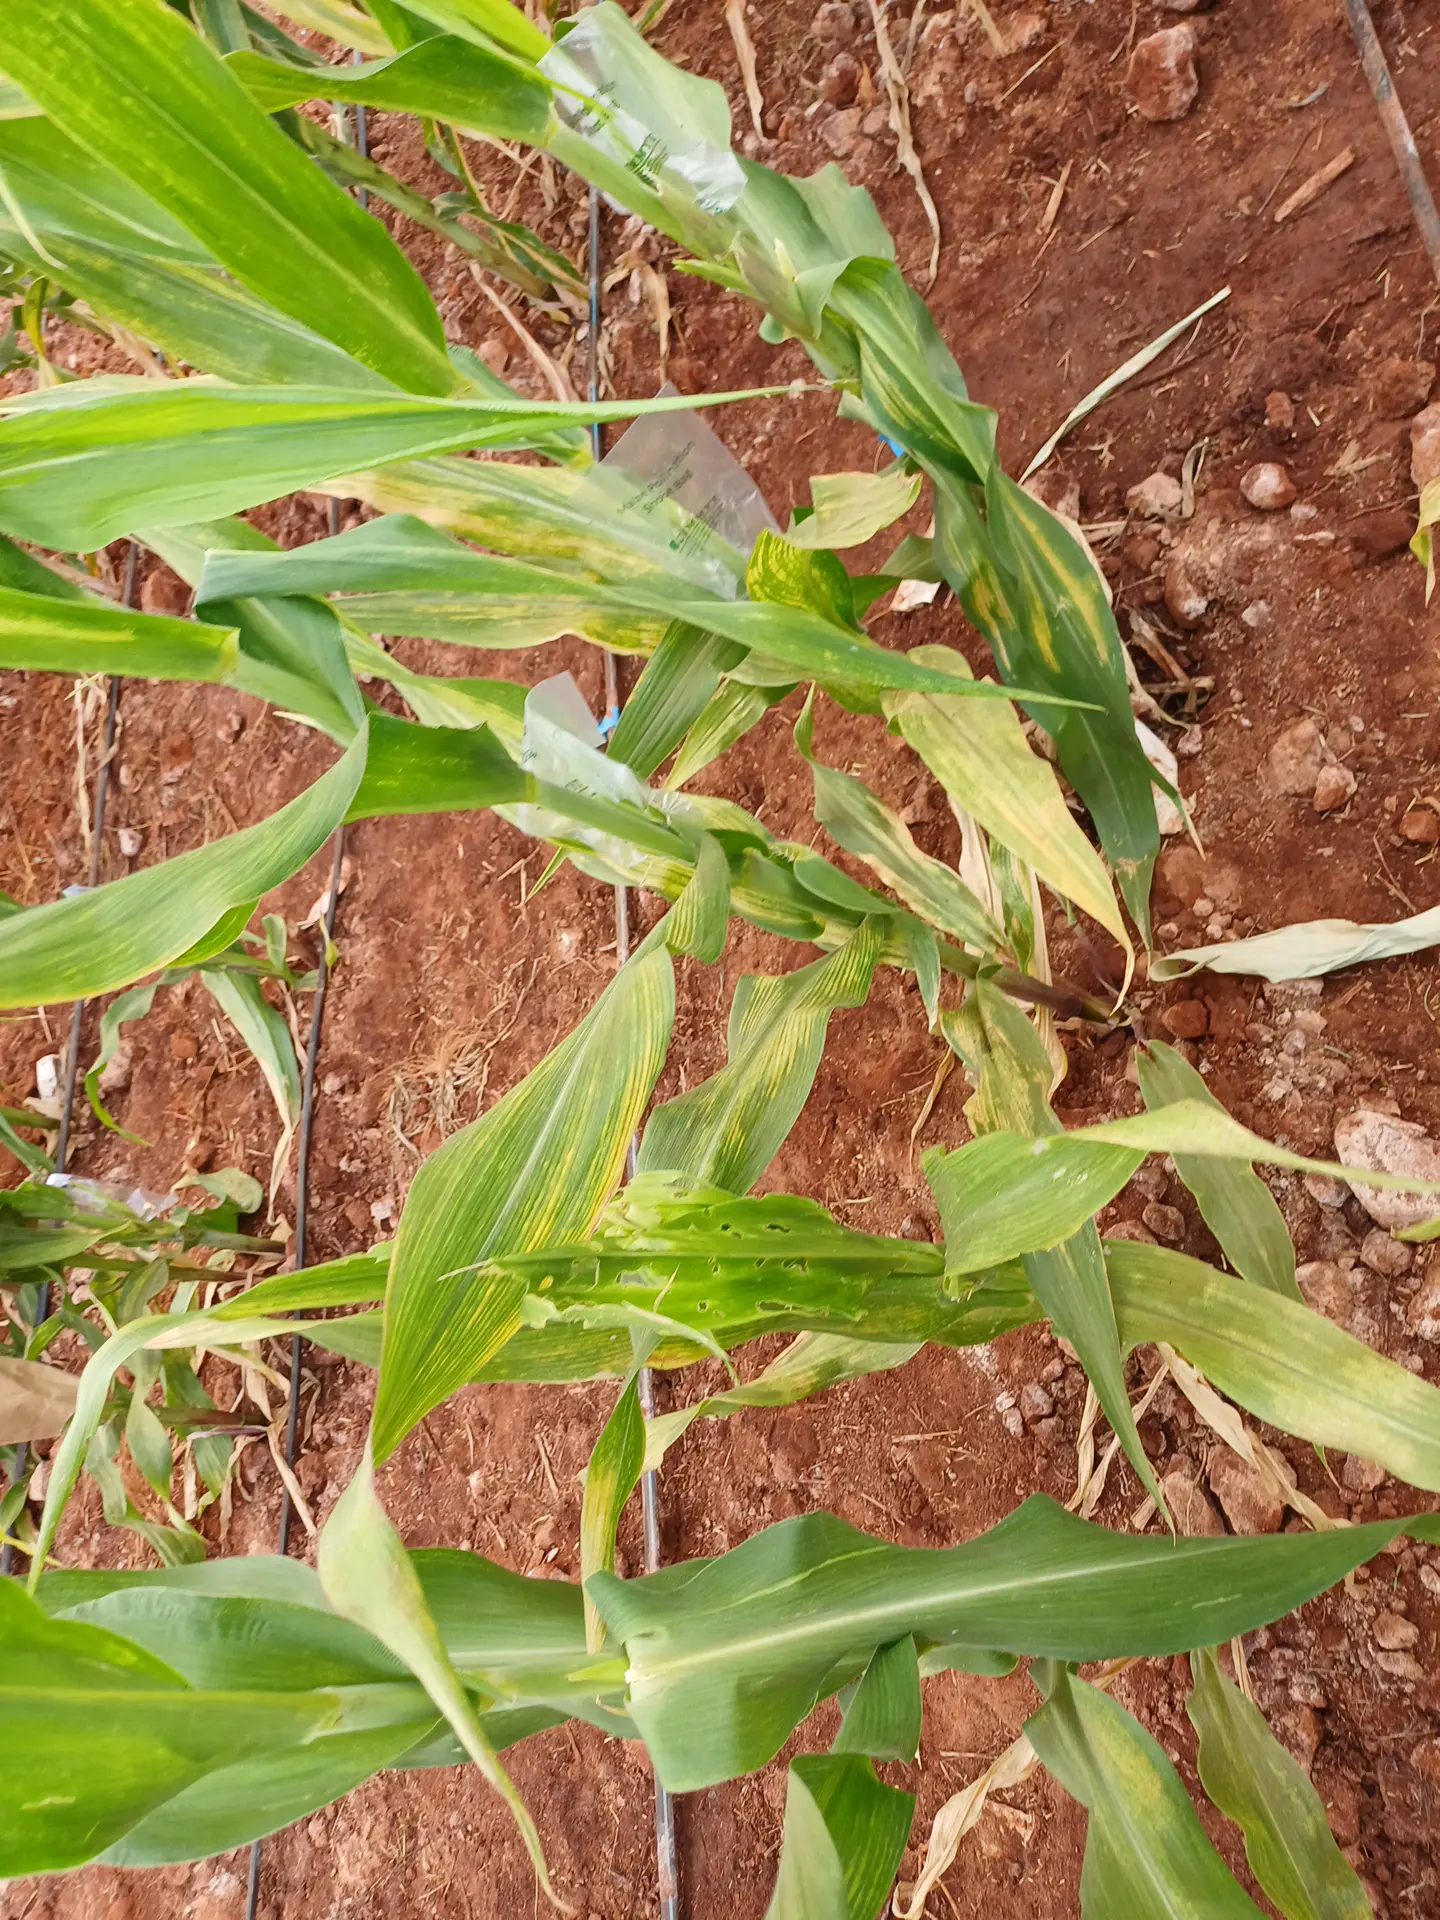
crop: maize
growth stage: flowering
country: Kenya
